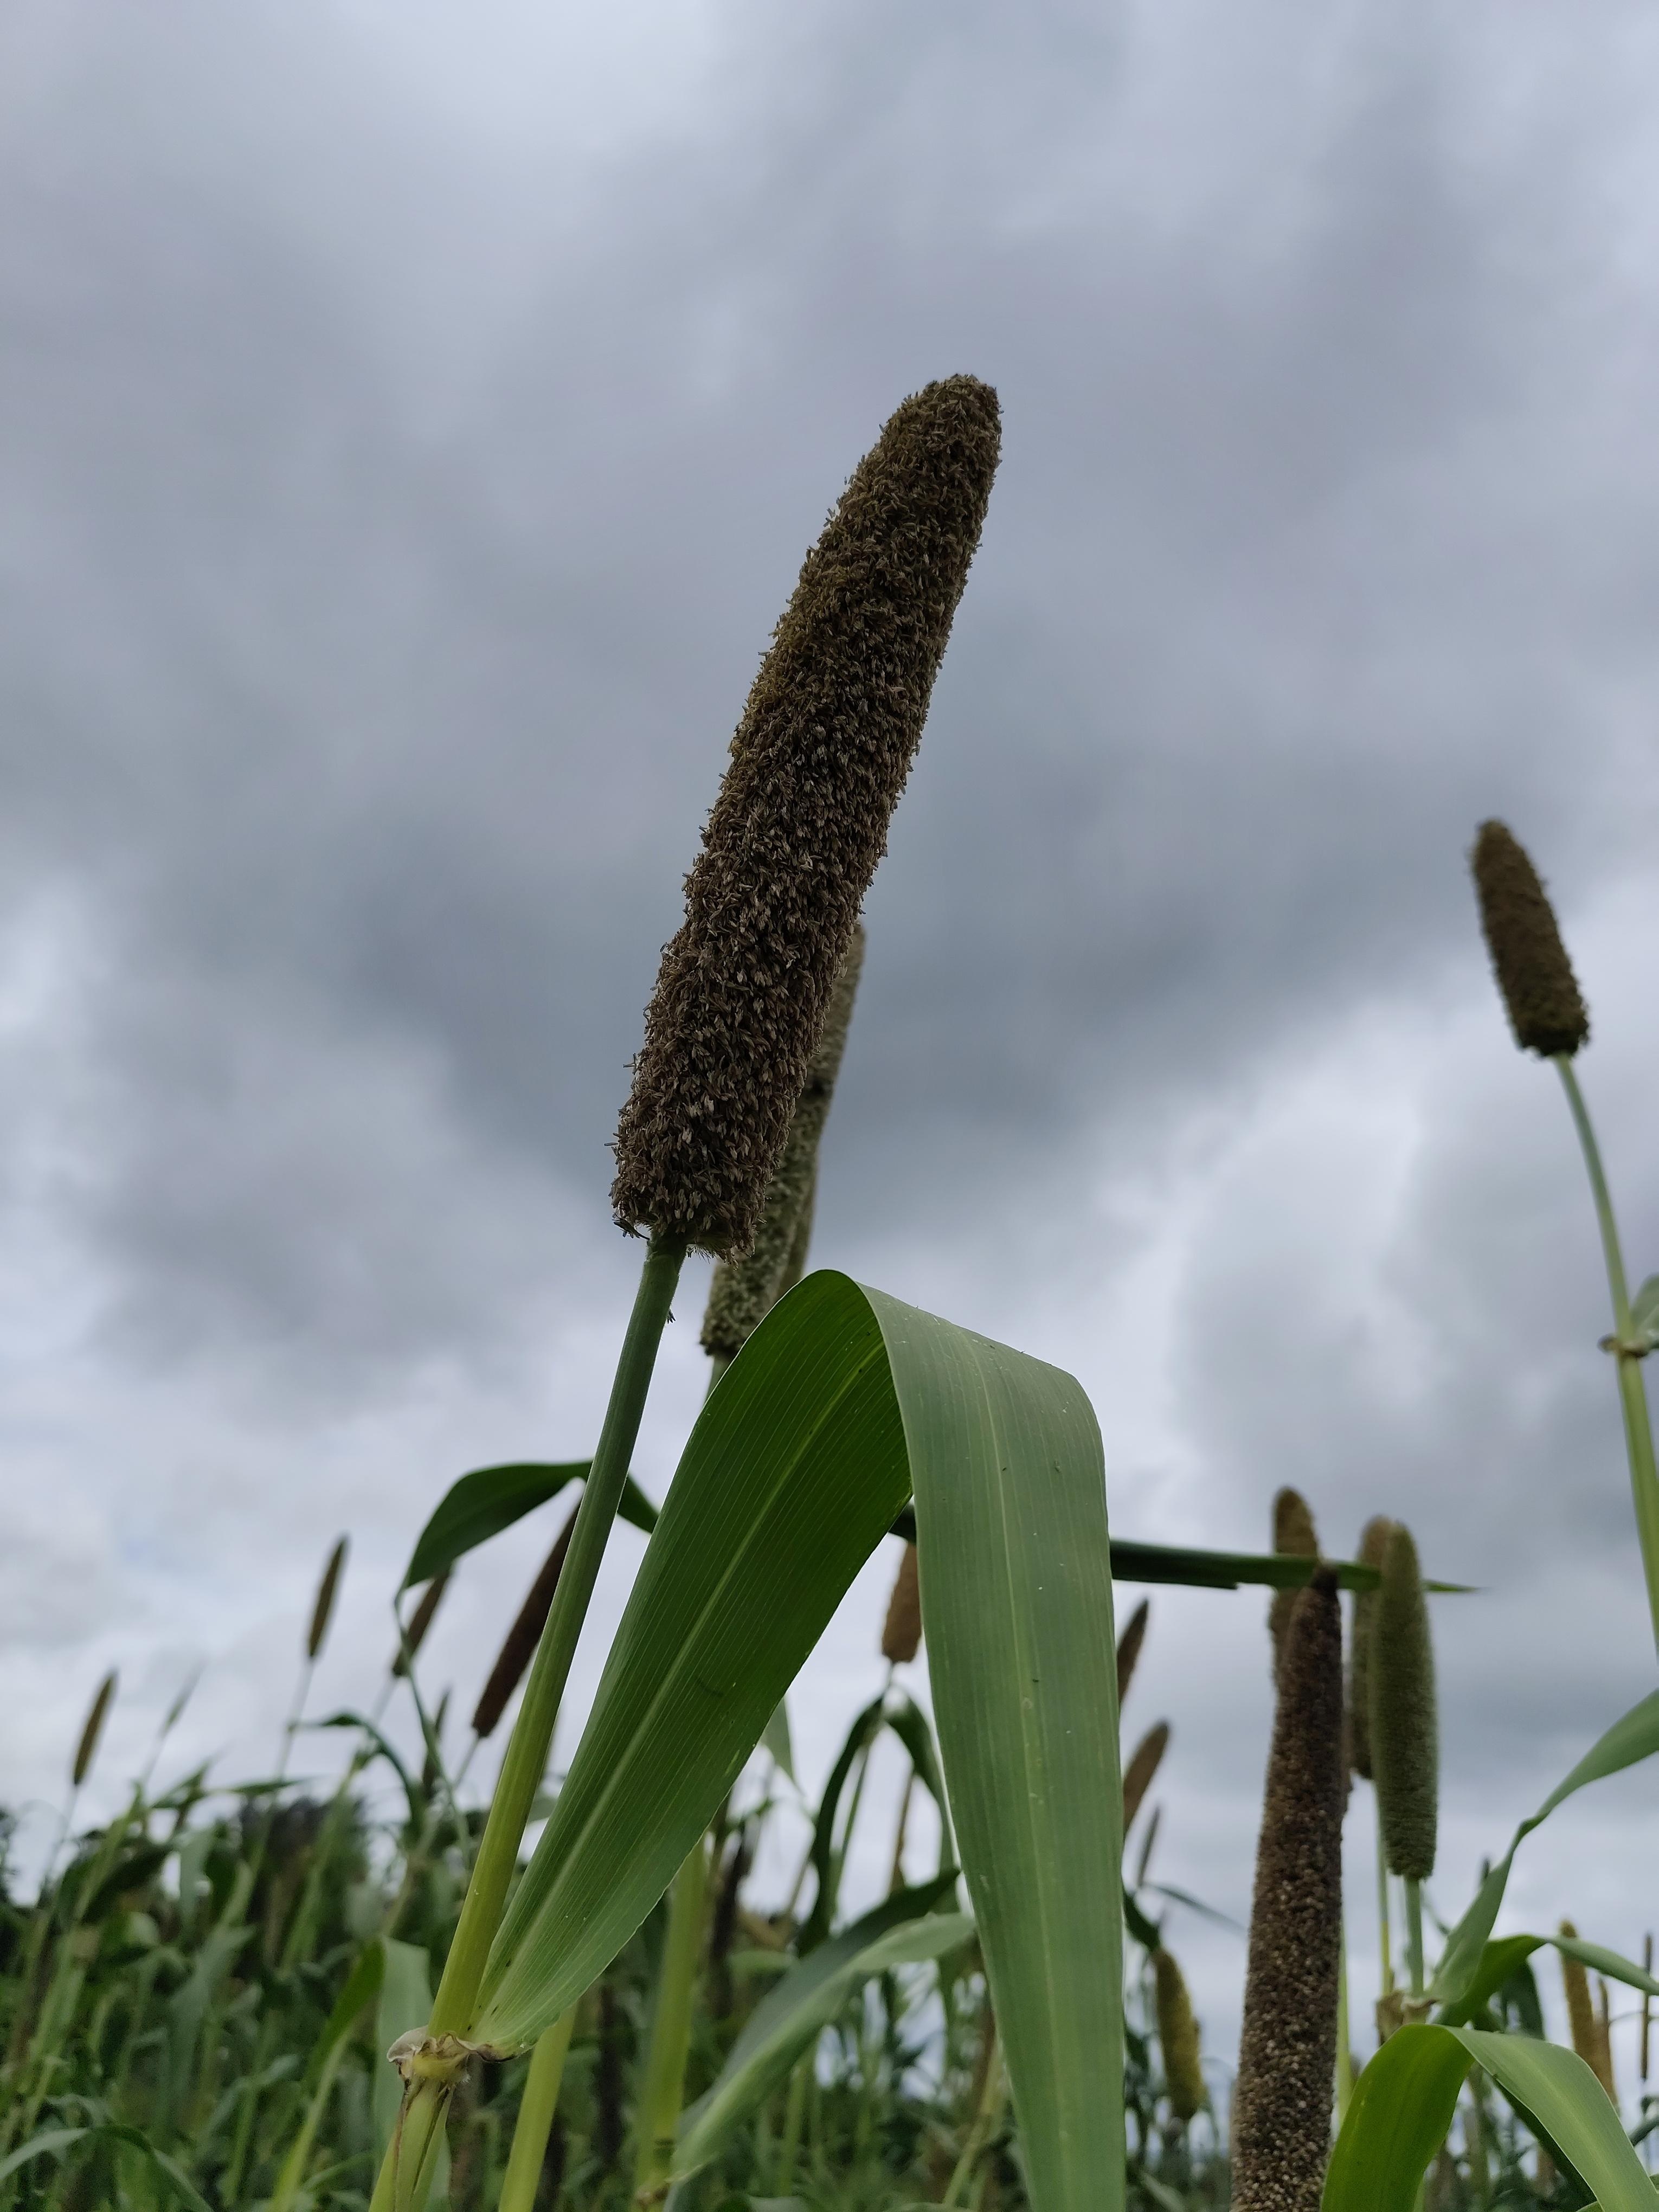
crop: pearl millet
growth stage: heading tuber
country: Tanzania
